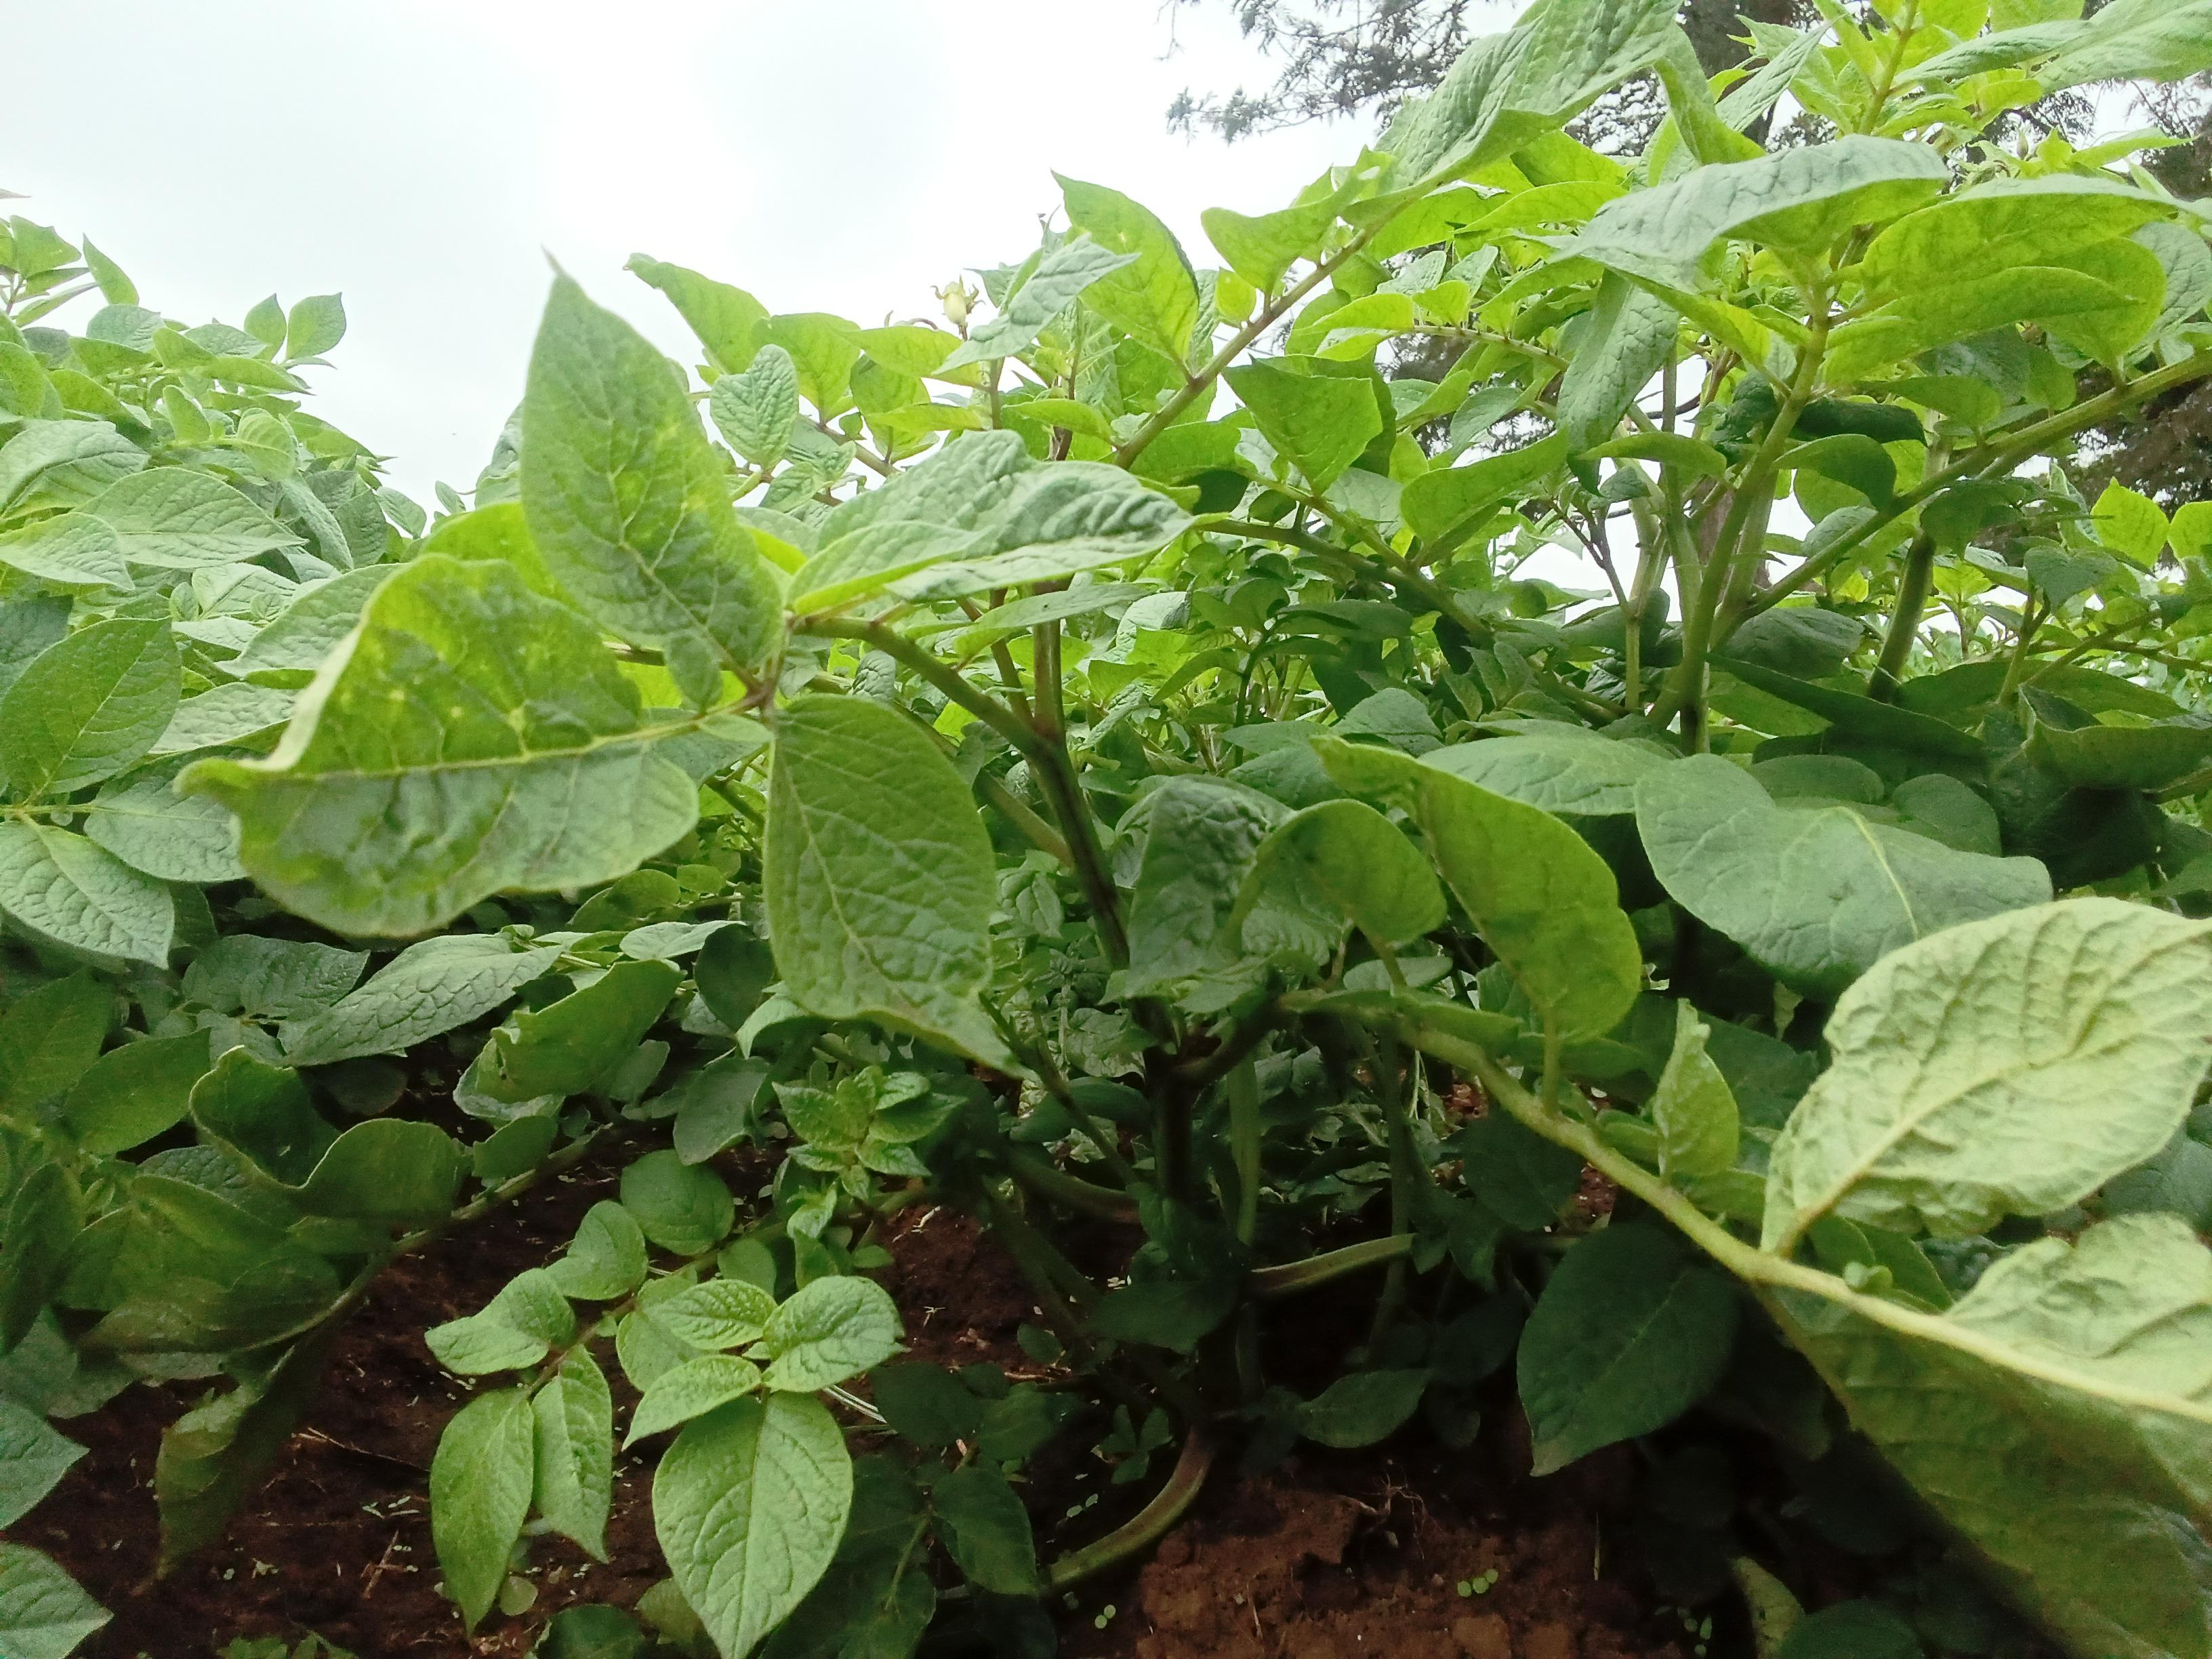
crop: potato
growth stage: flowering
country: Kenya
